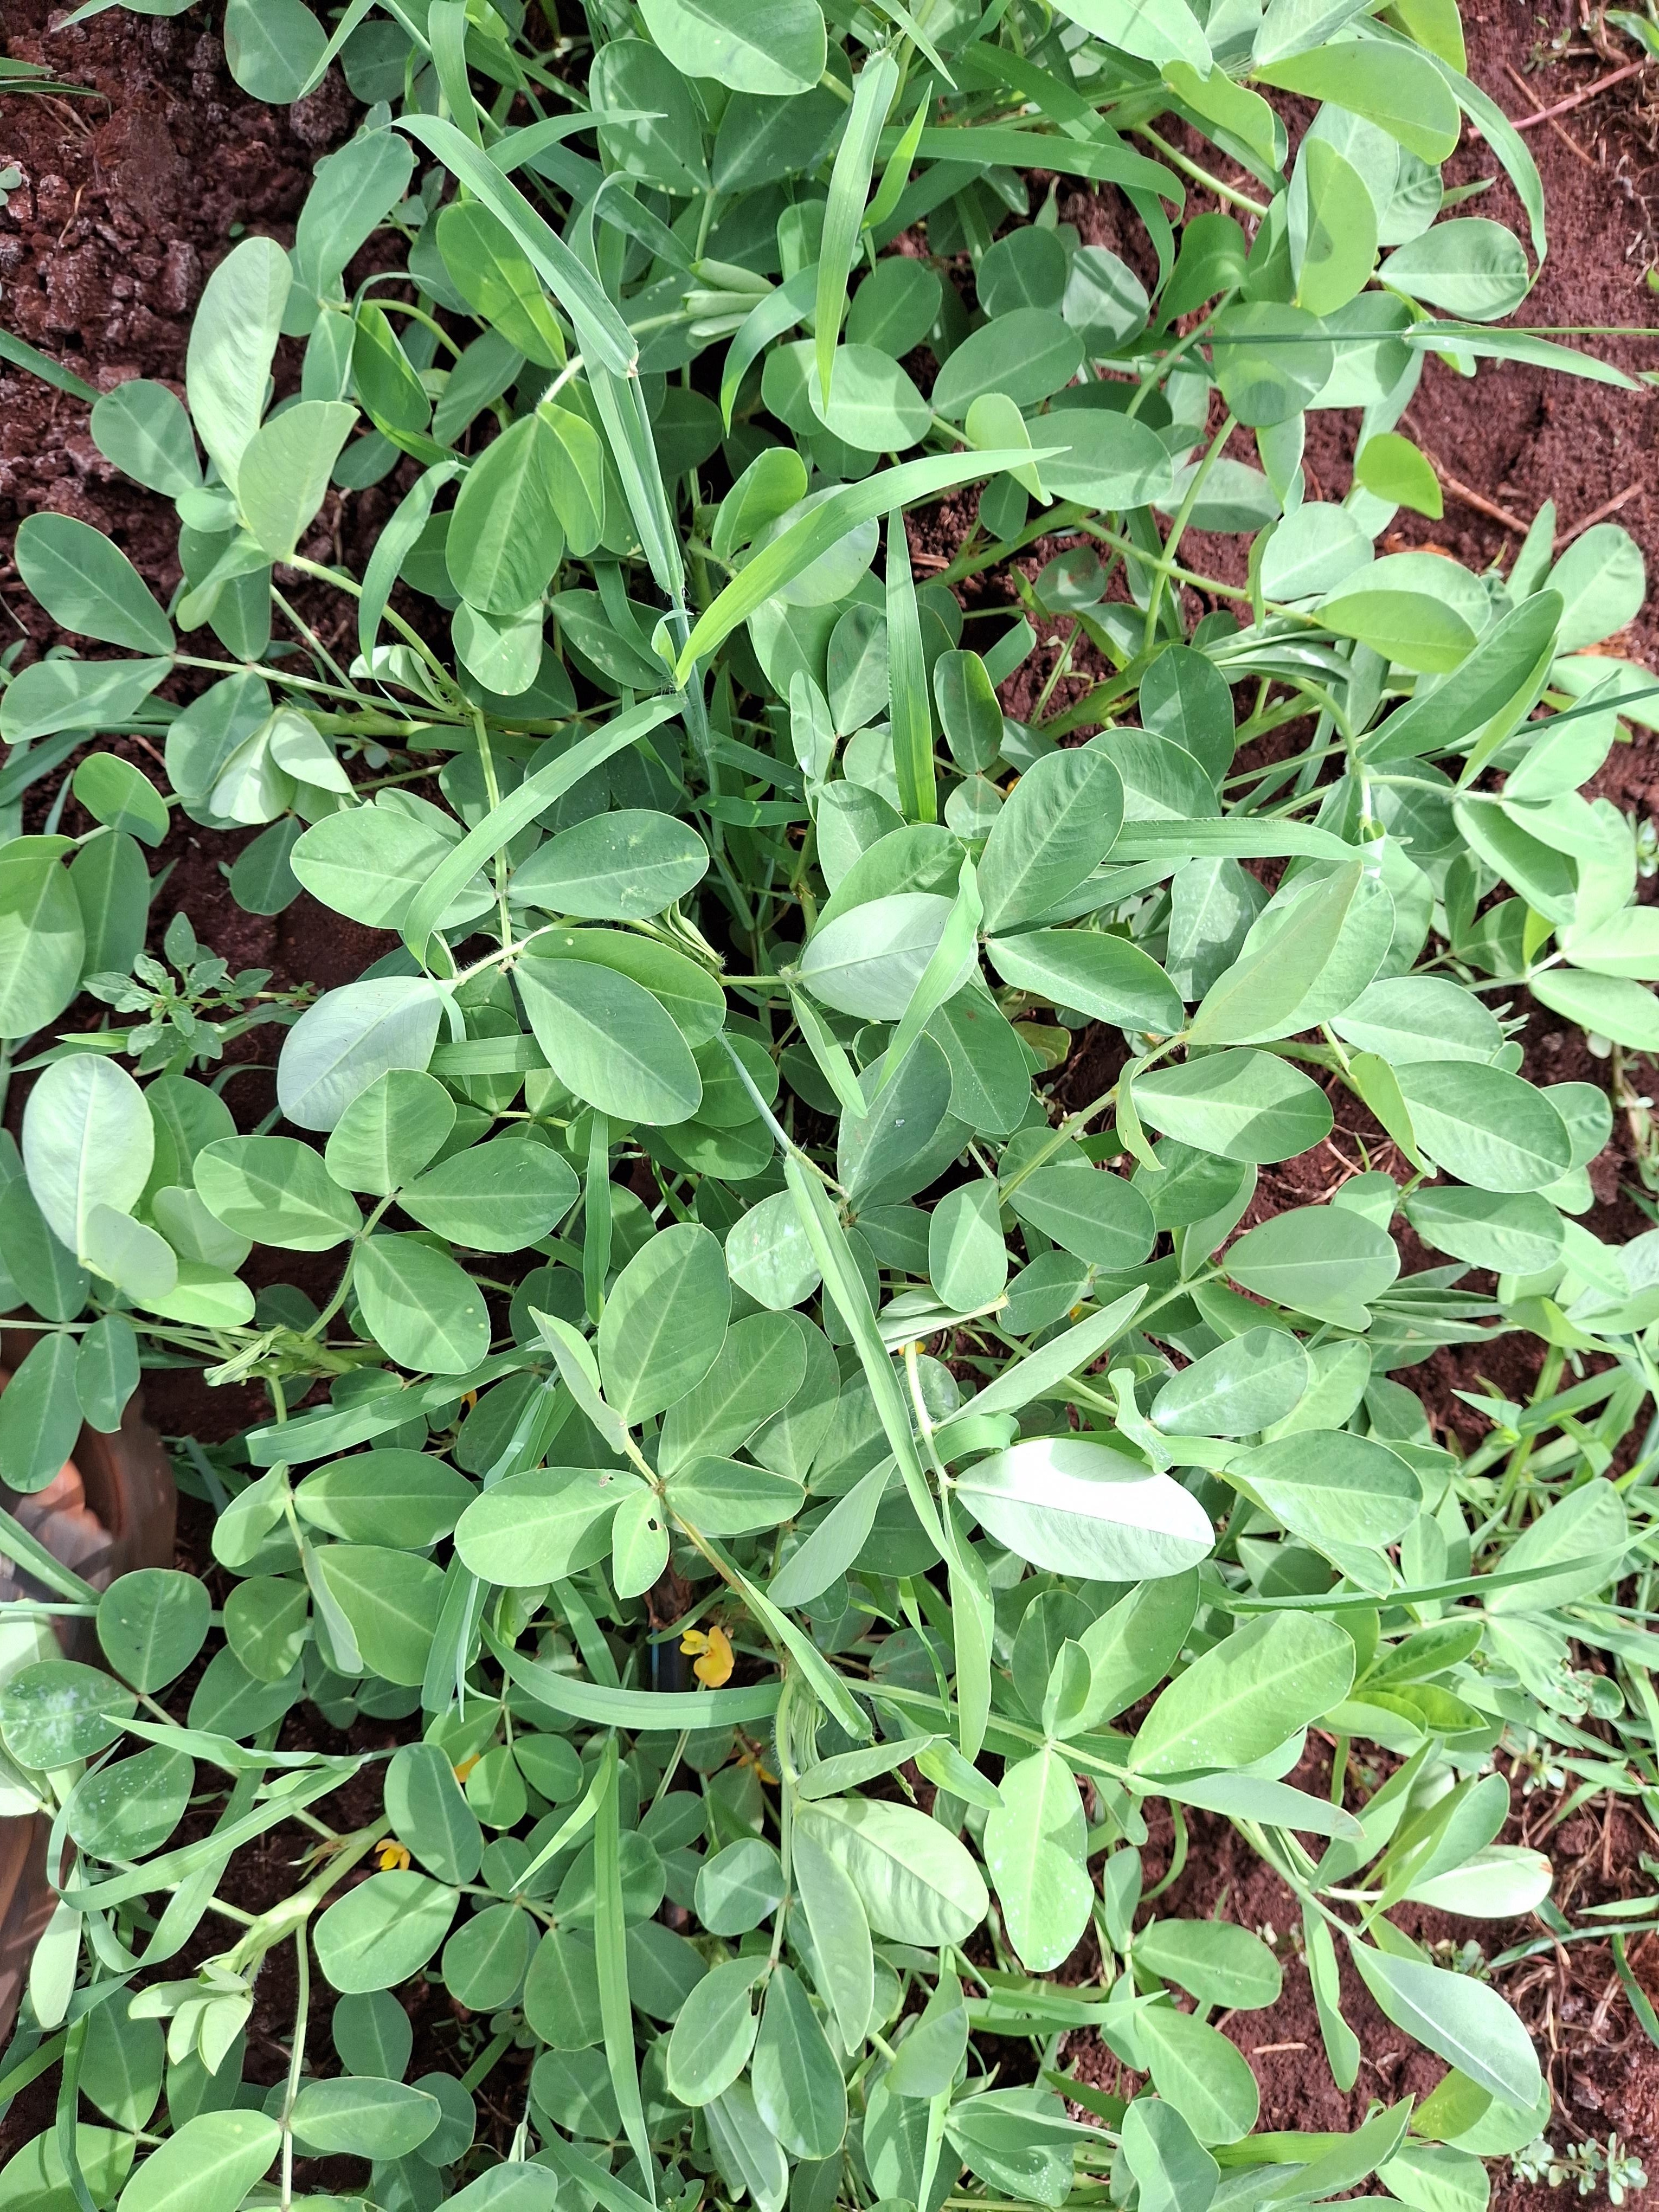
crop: groundnut
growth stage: flowering
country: Kenya
